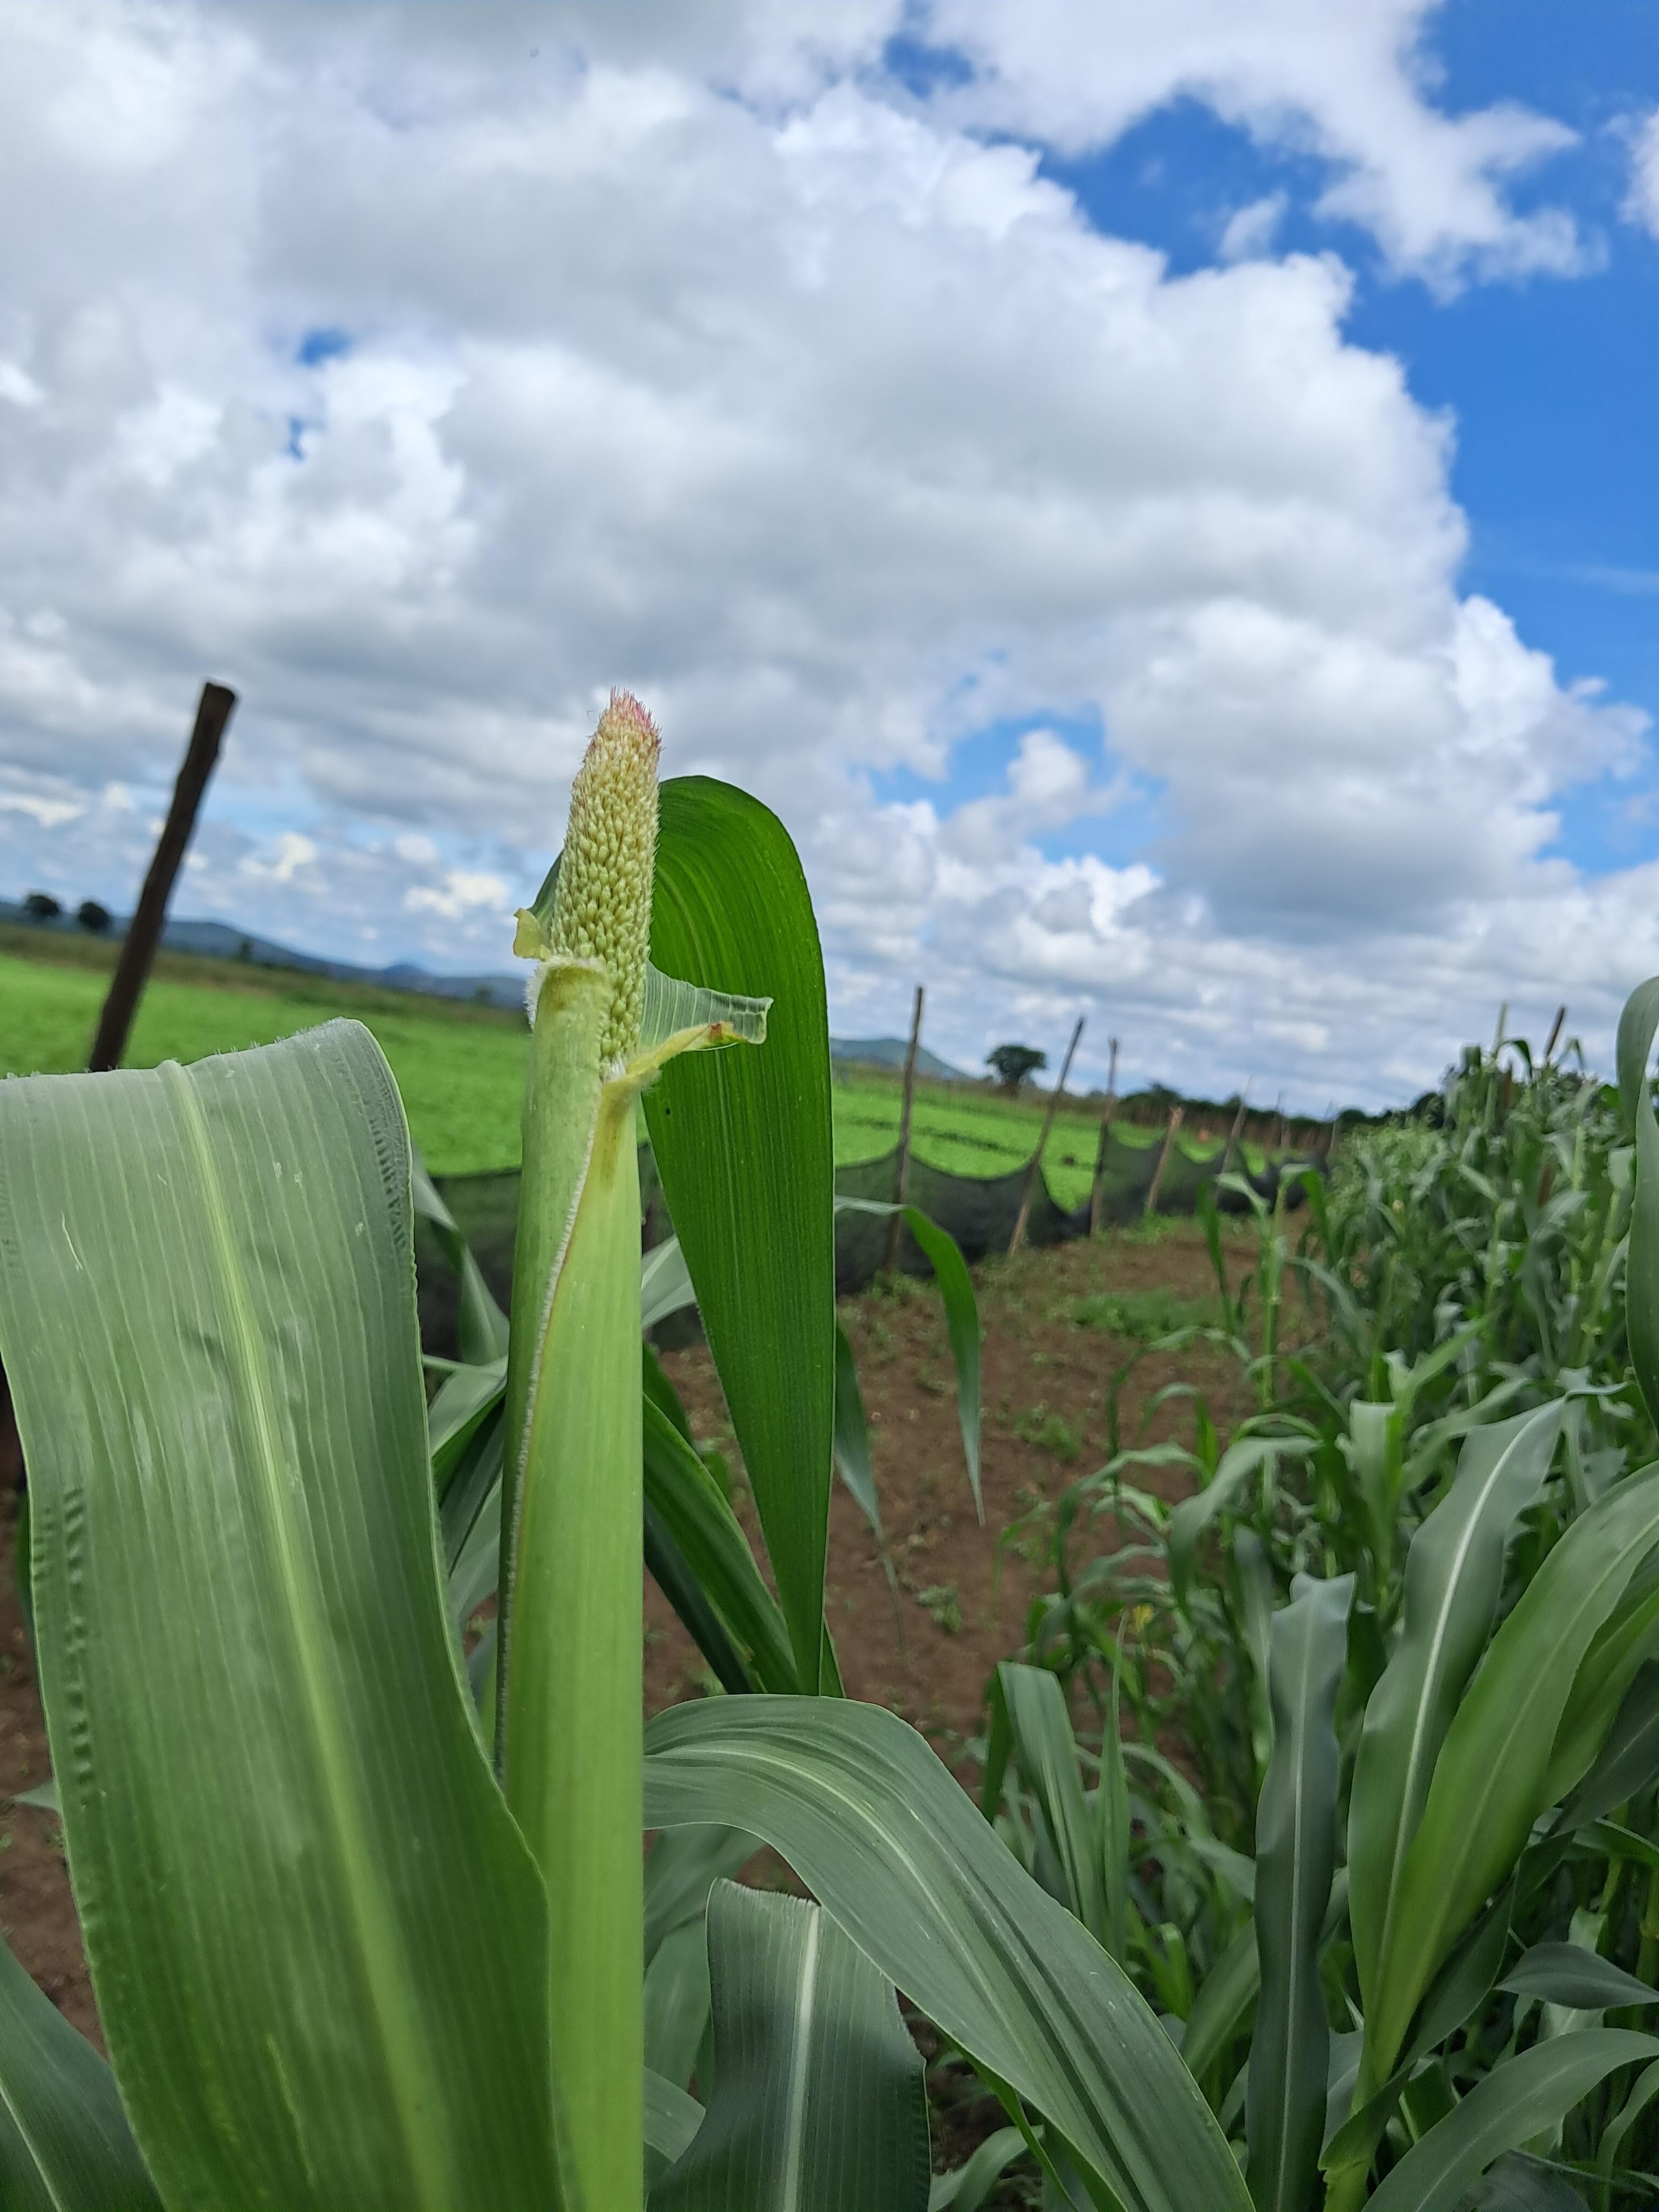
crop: pearl millet
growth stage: heading tuber
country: Tanzania
